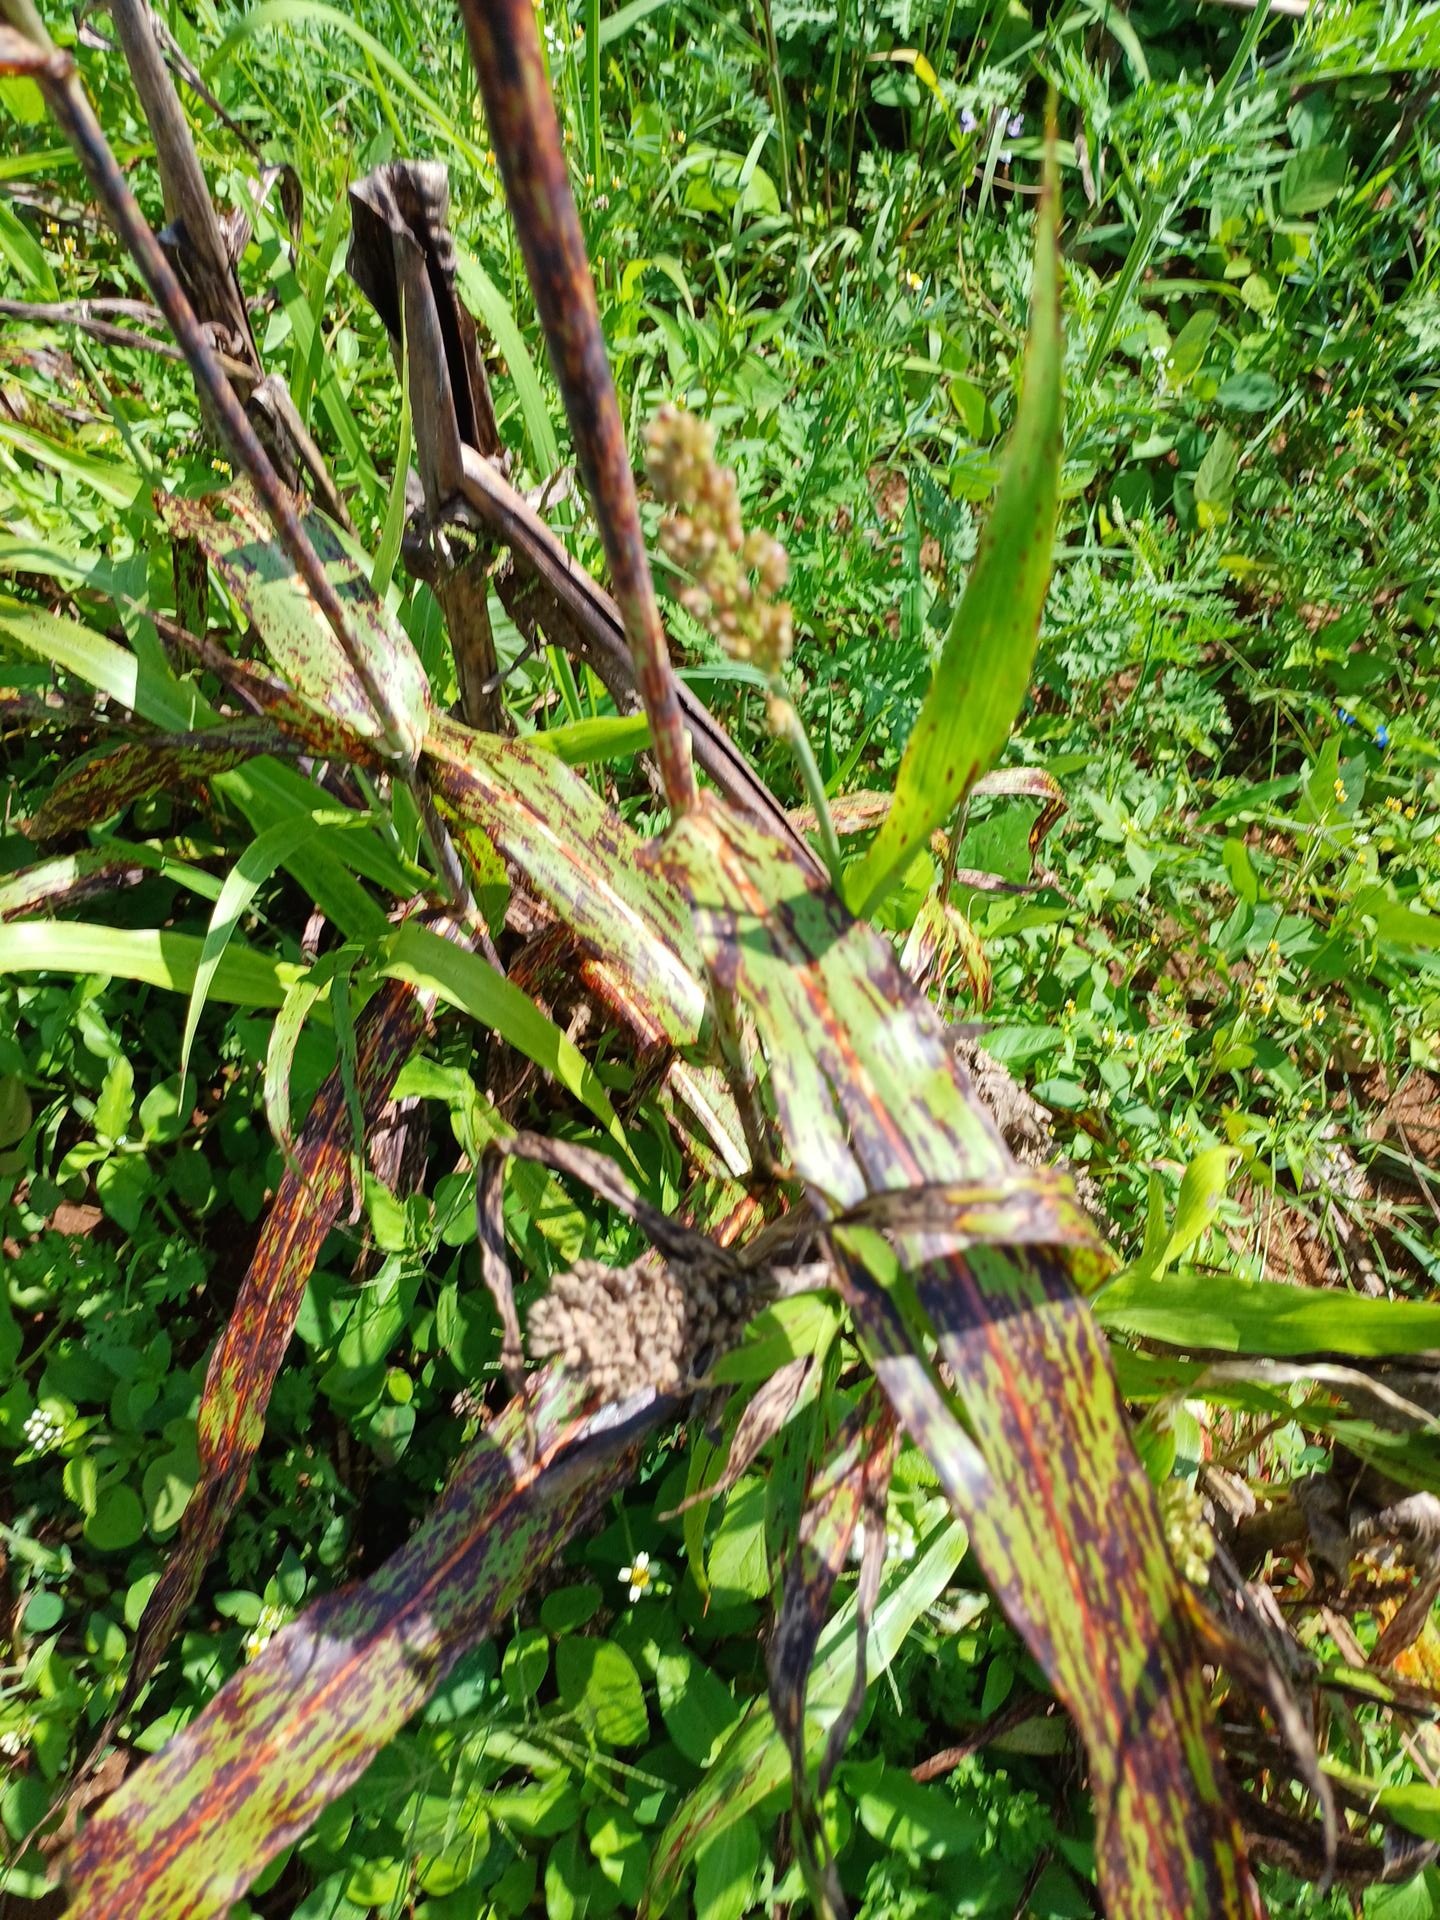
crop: sorghum
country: Kenya
